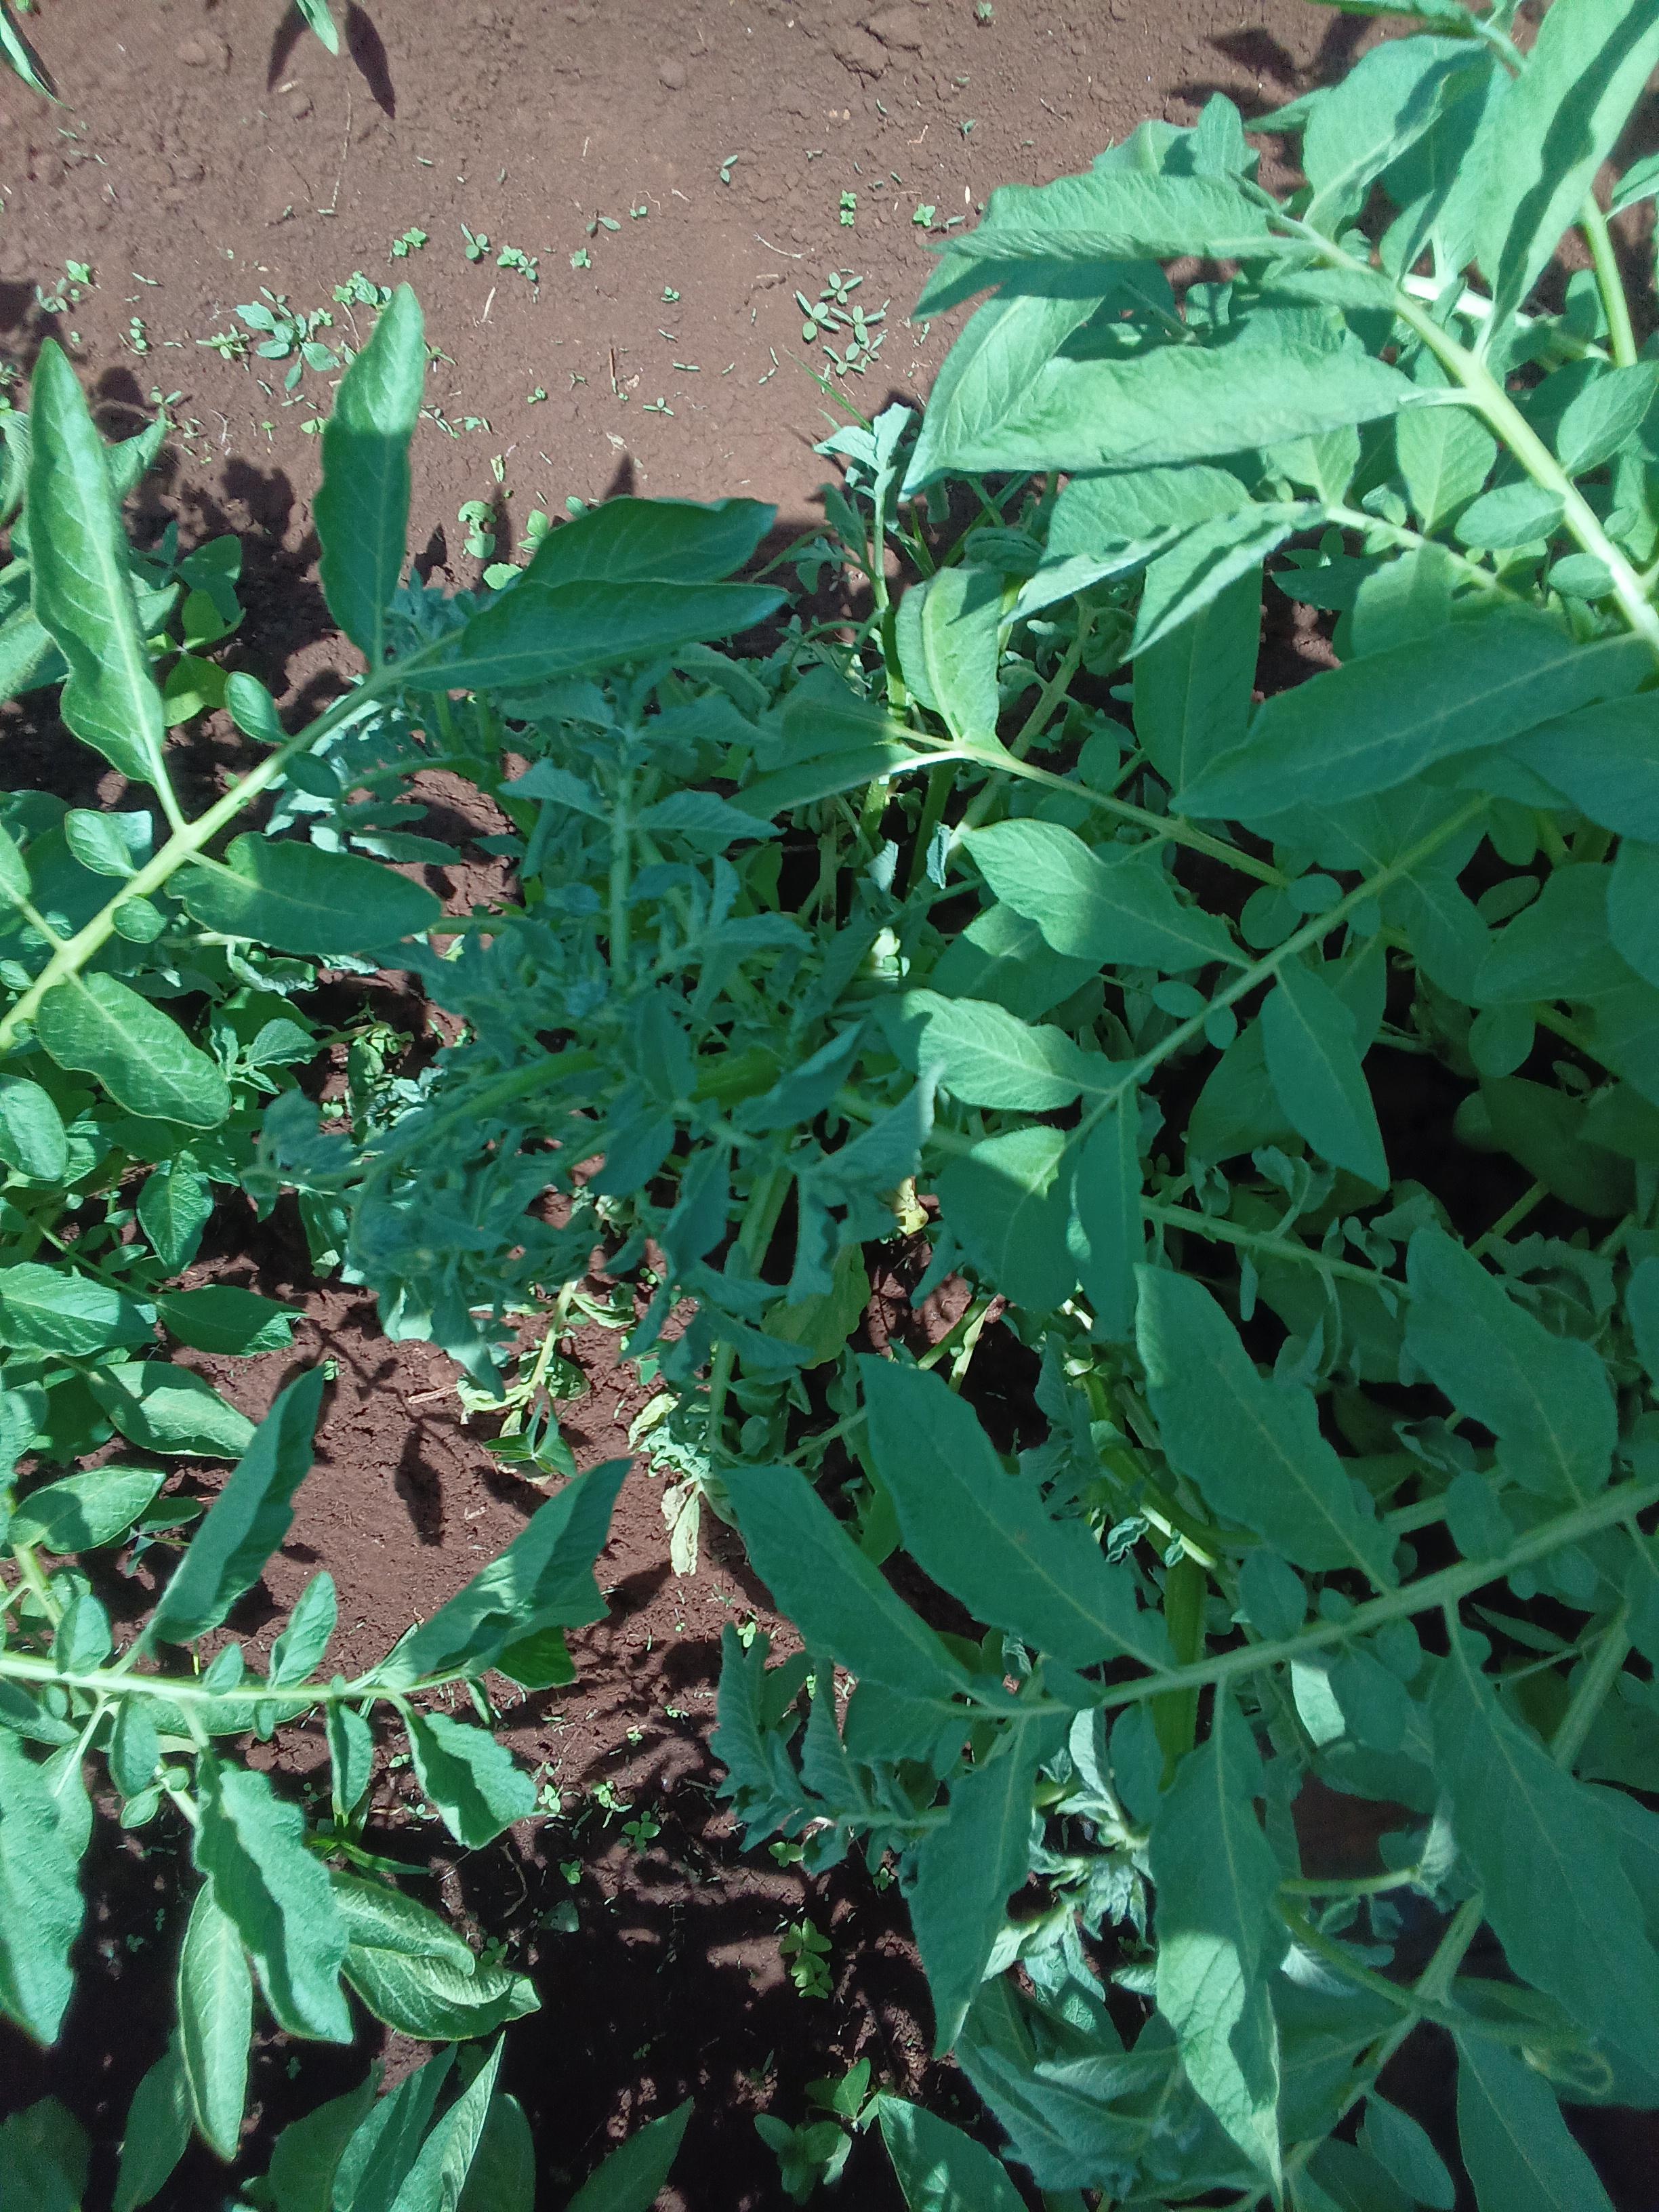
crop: potato
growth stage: vegetative
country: Kenya
